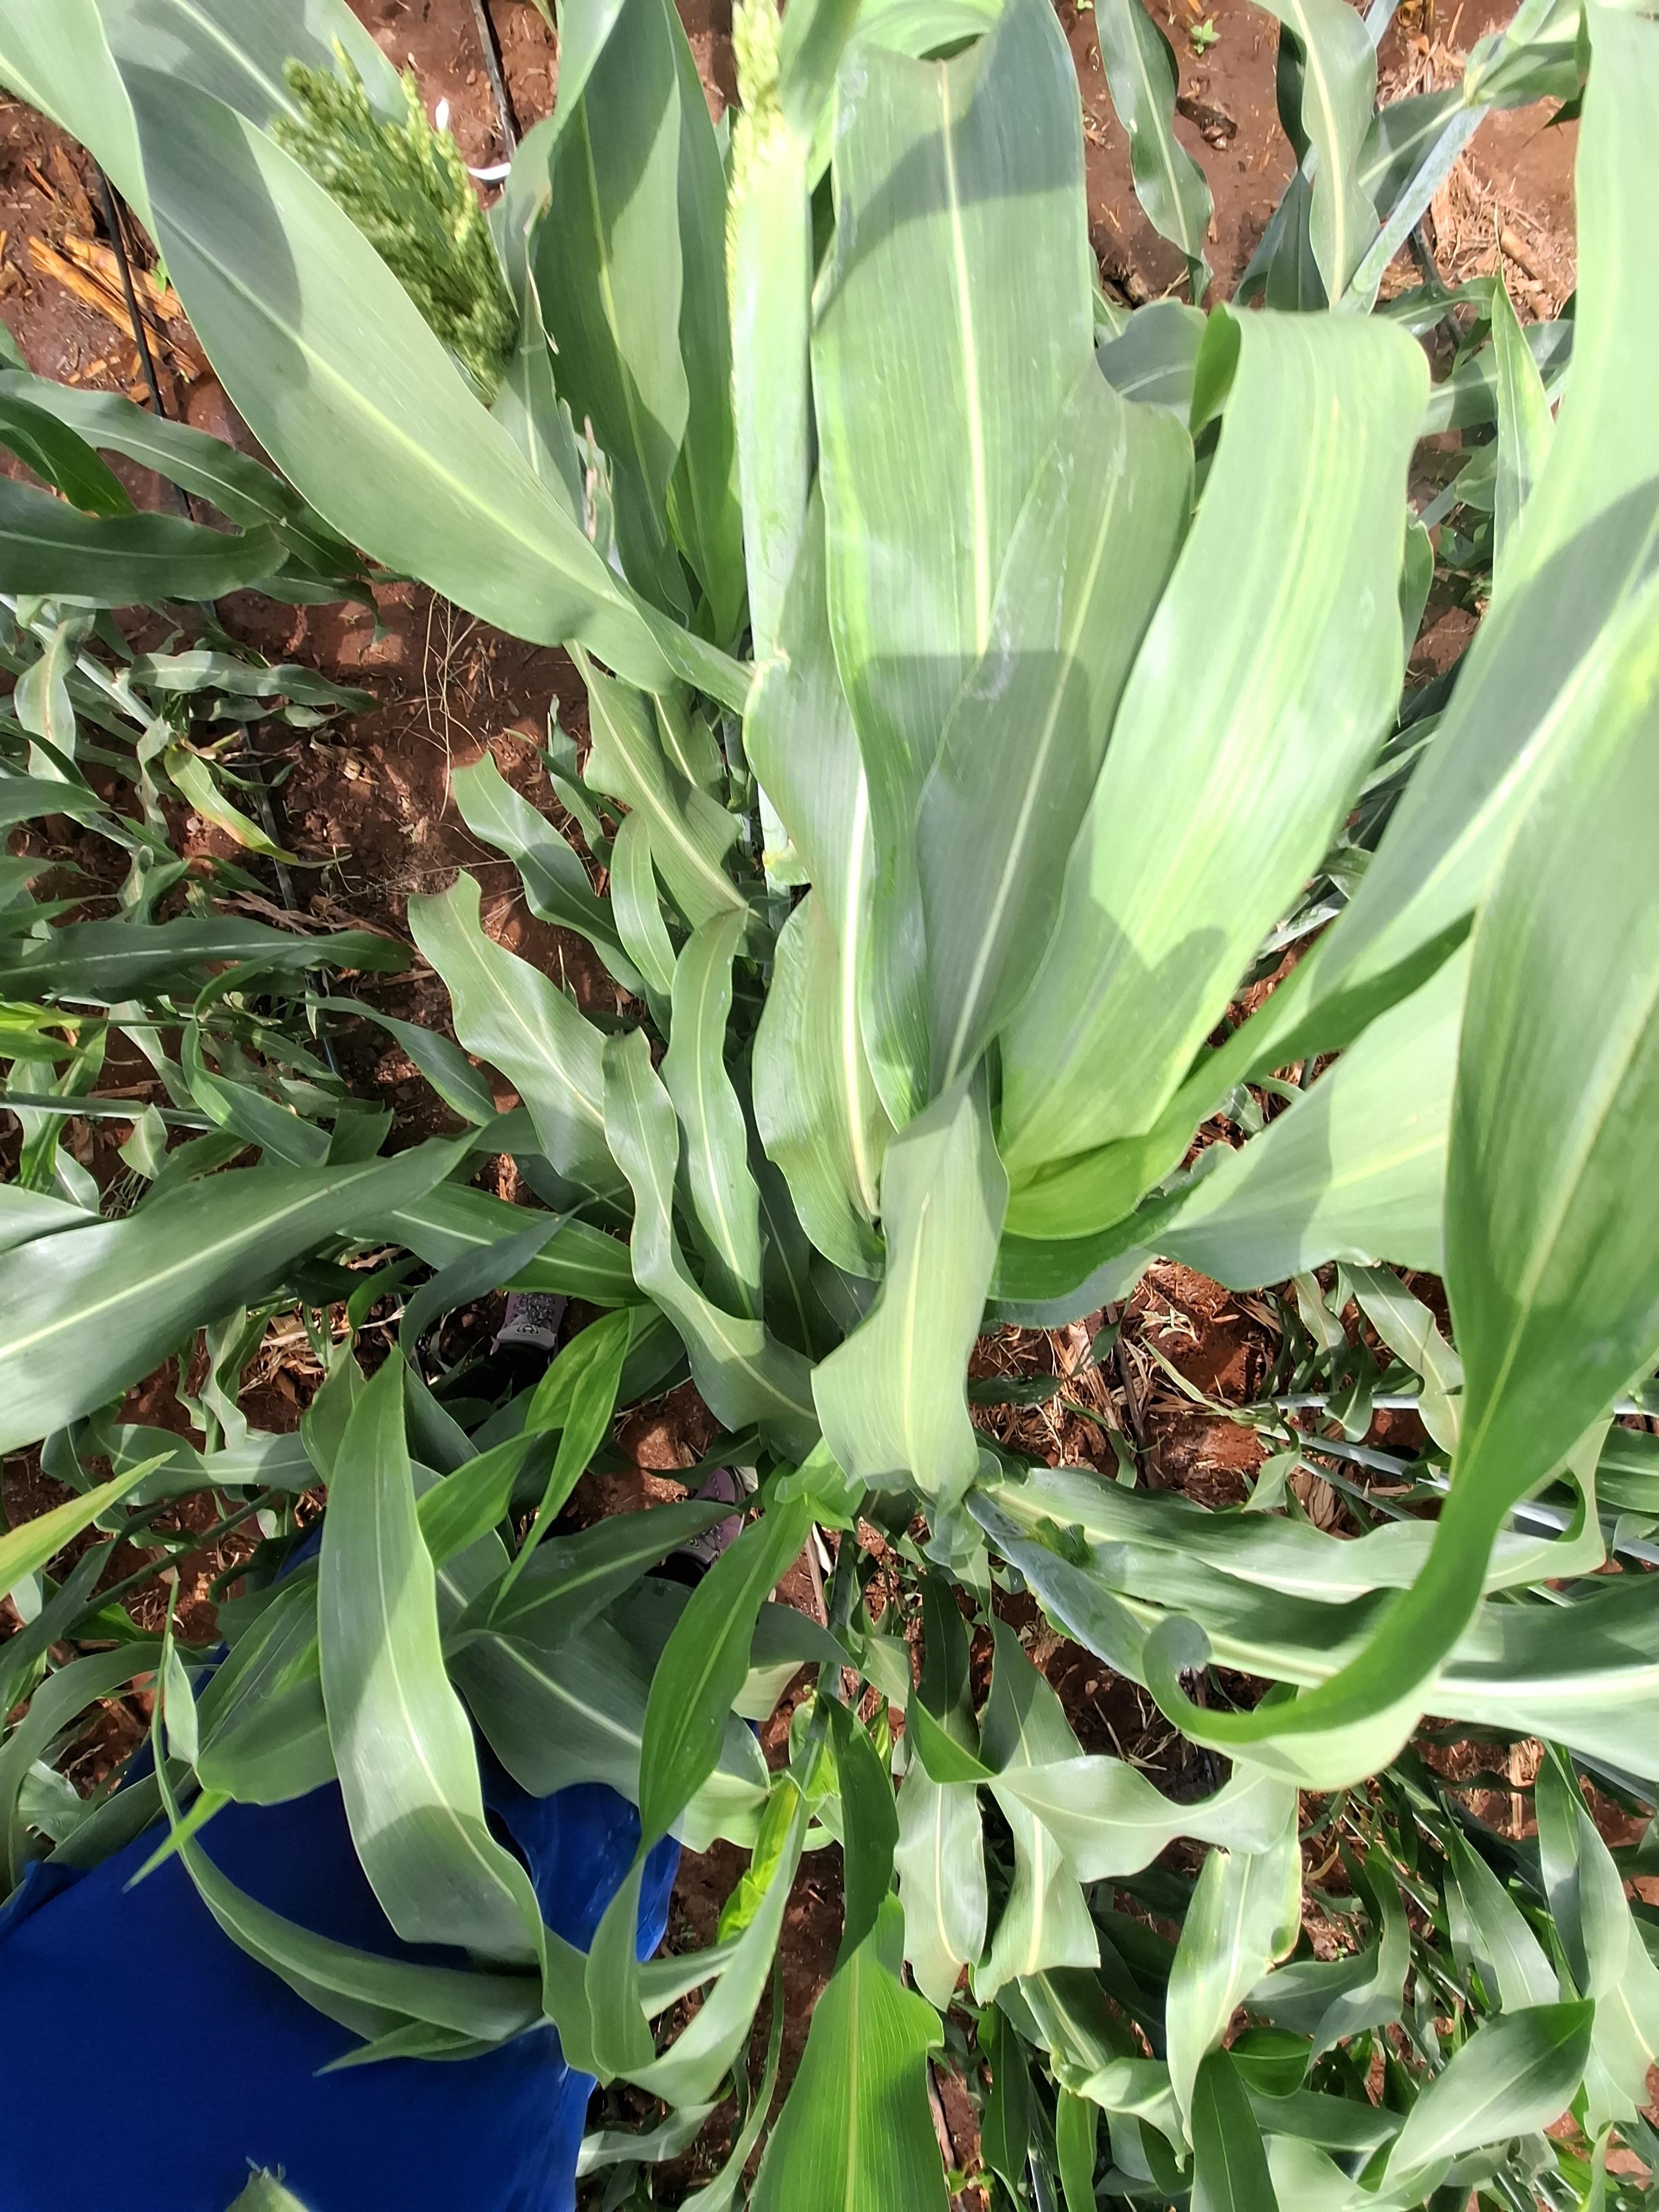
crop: sorghum
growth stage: heading tuber
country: Kenya
